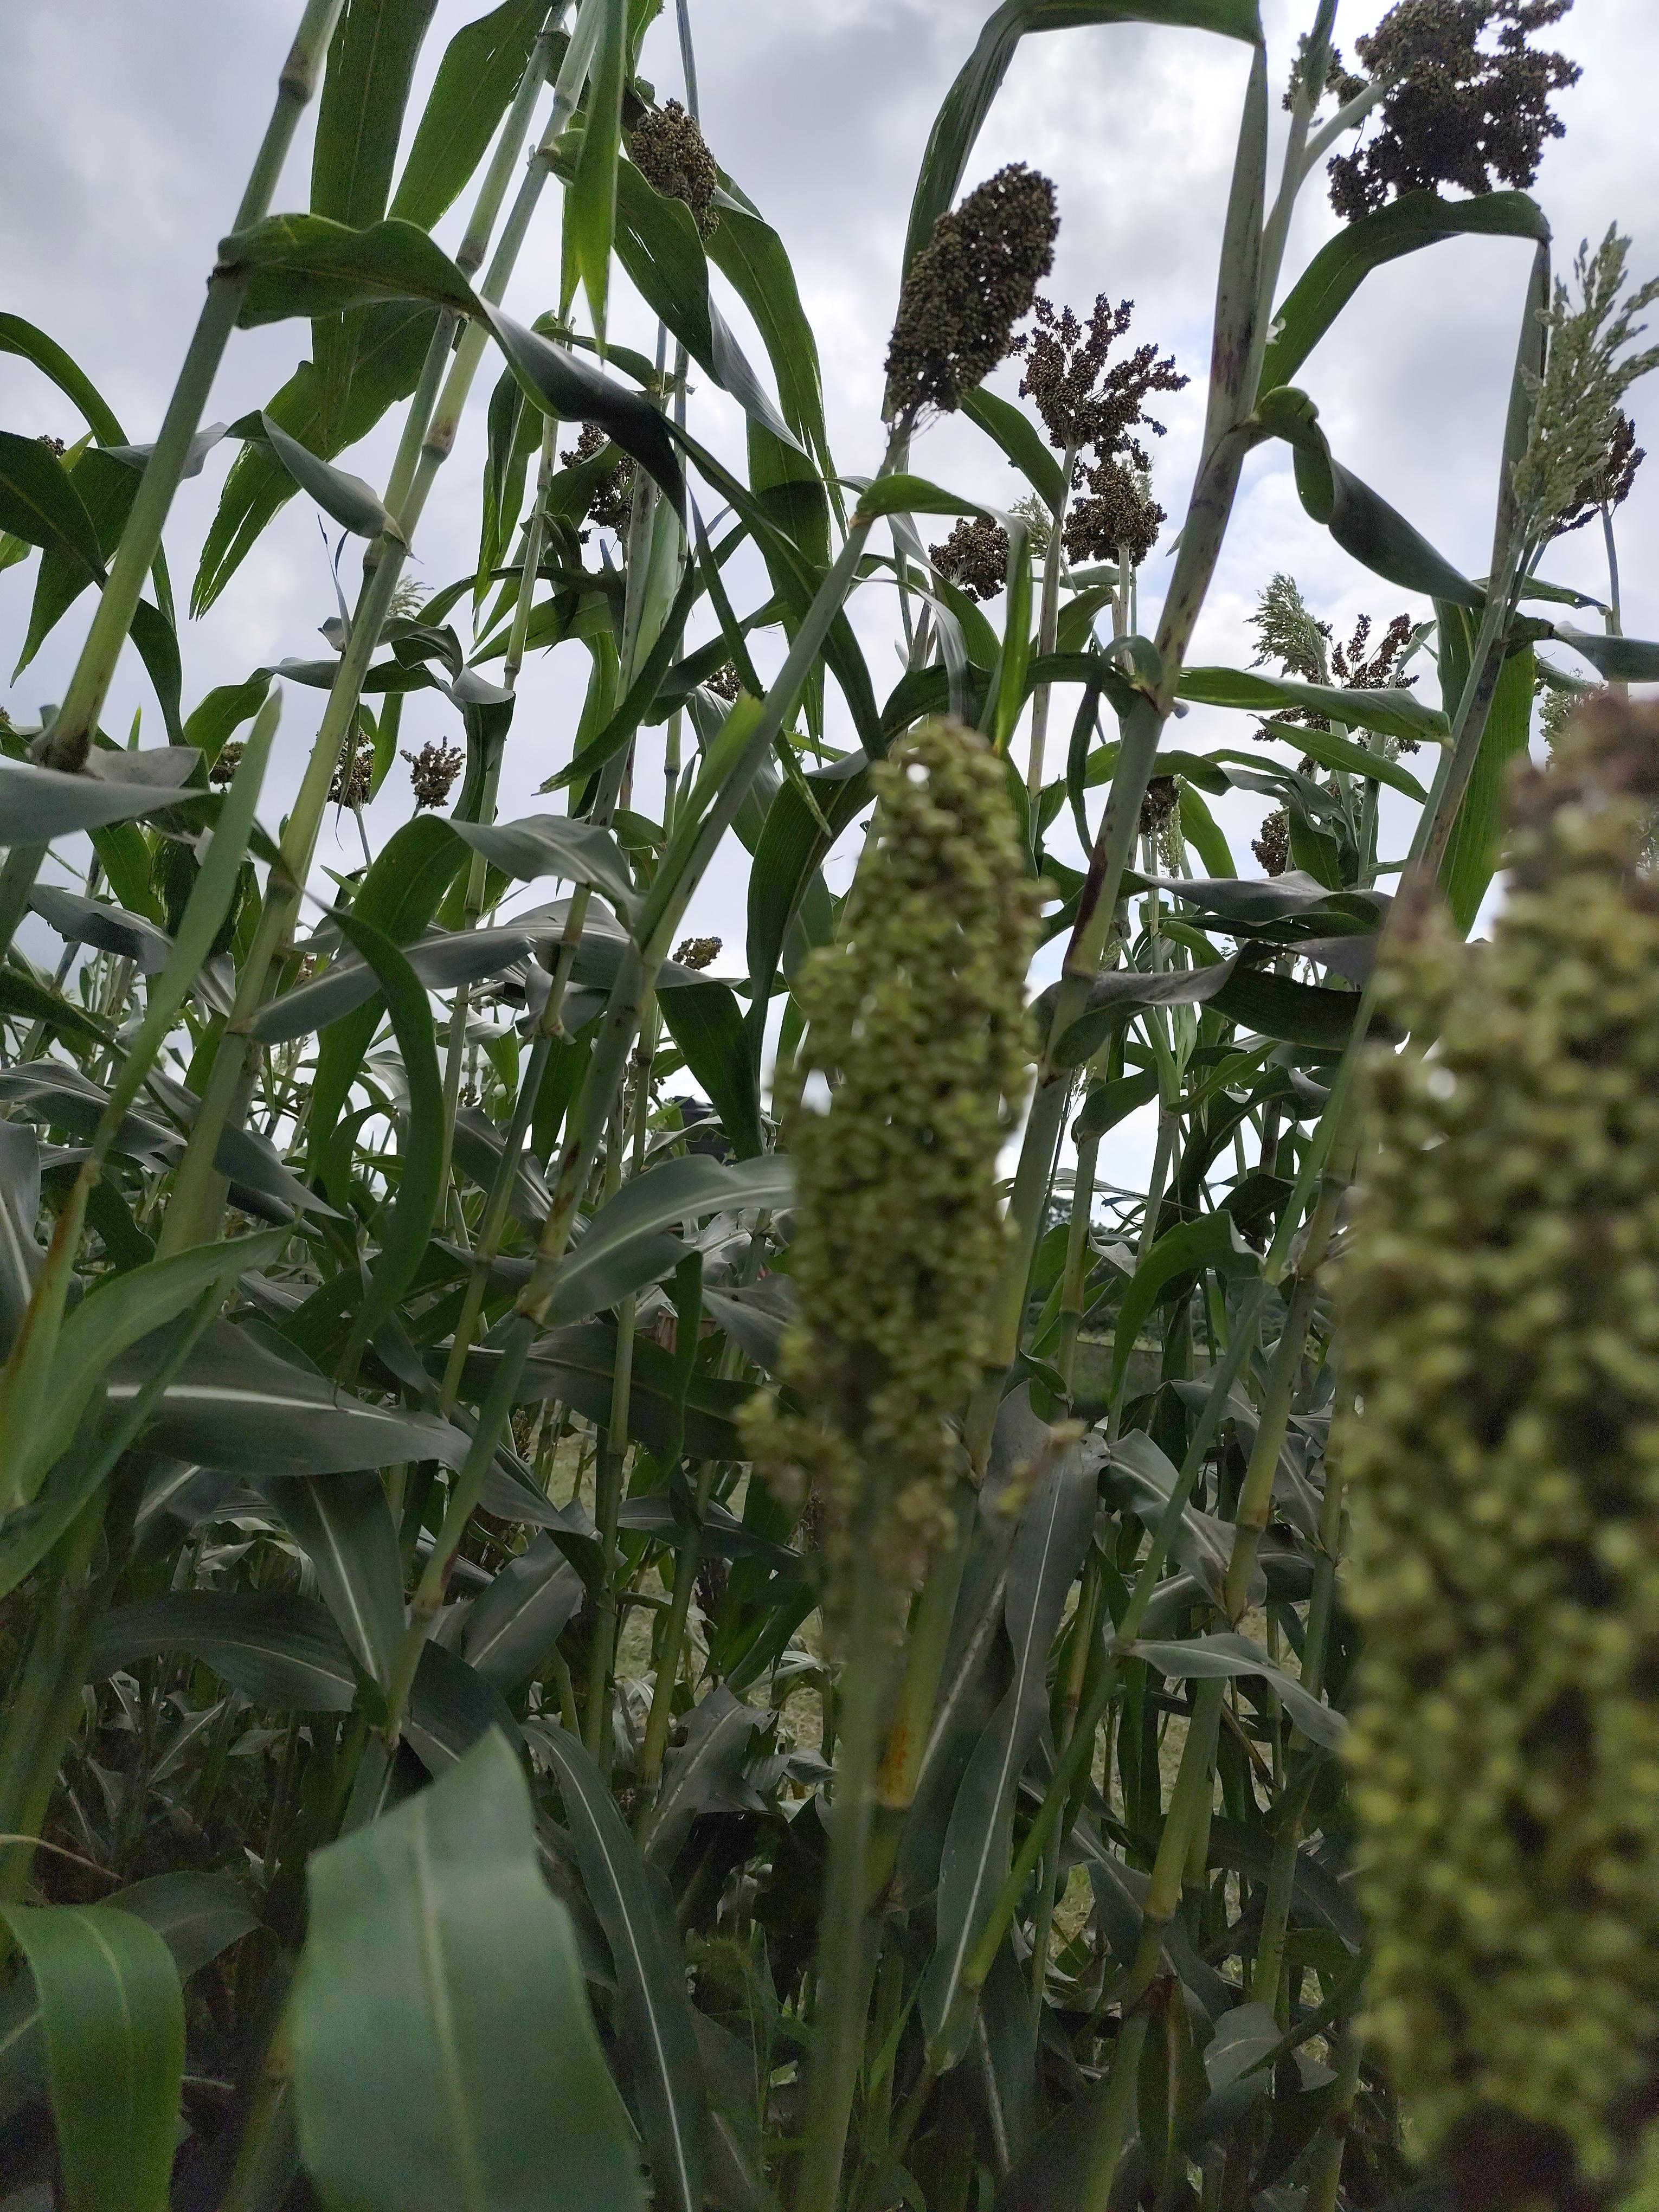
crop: sorghum
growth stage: filling grain
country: Tanzania
